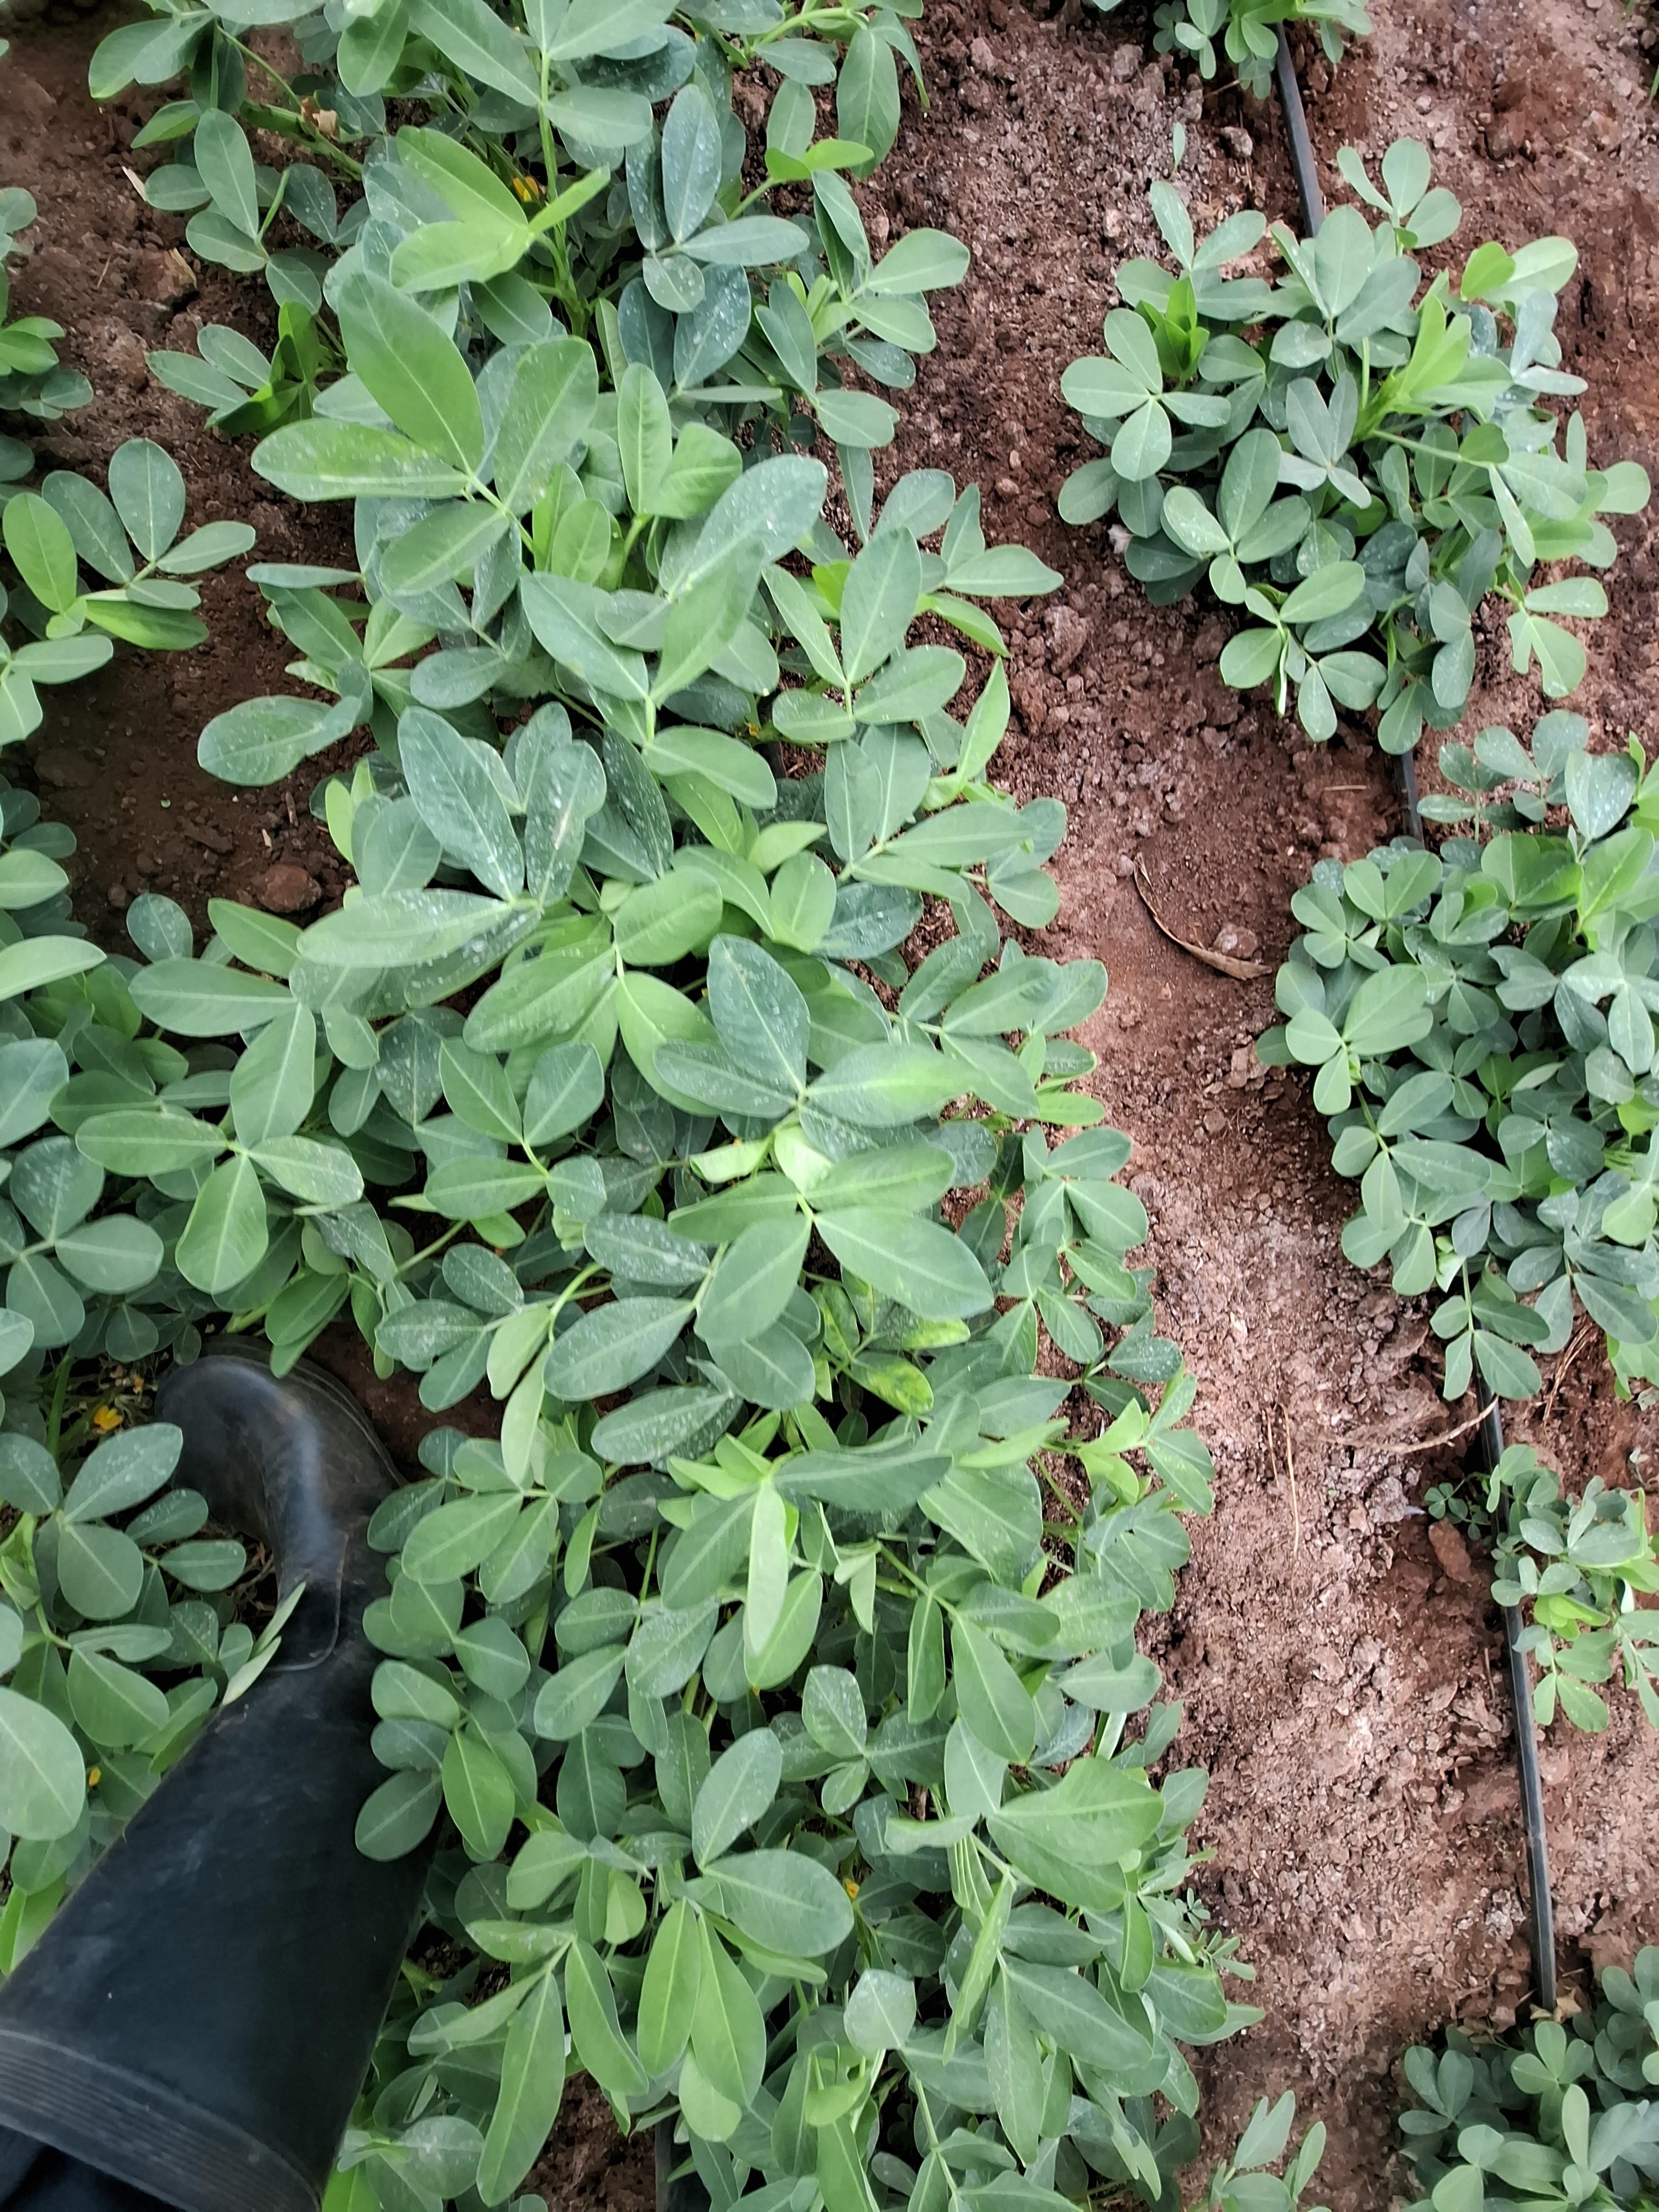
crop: groundnut
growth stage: flowering
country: Kenya
